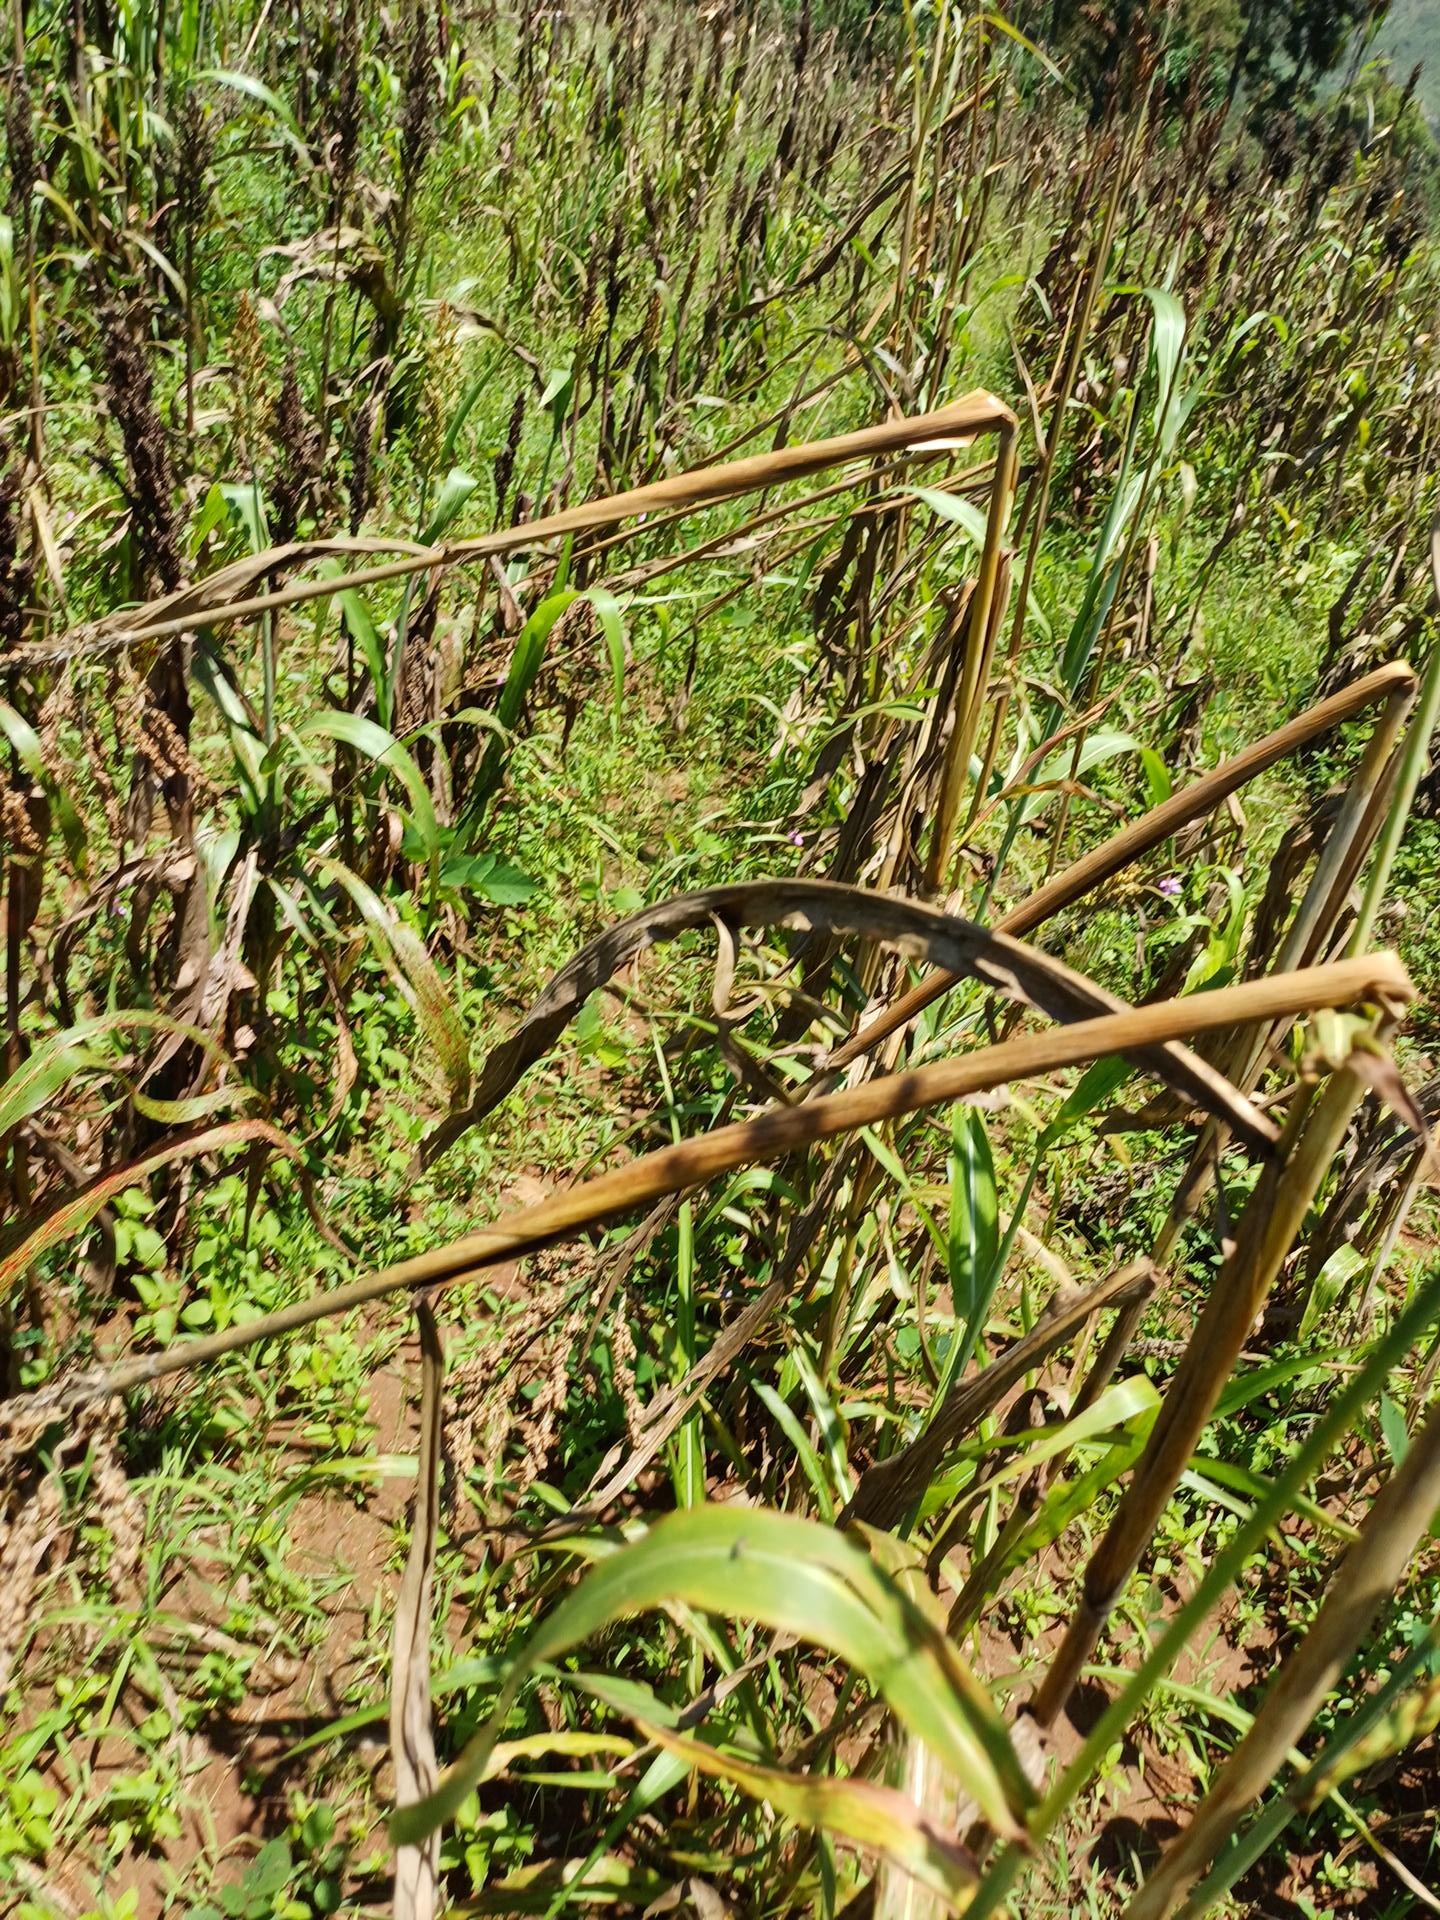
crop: sorghum
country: Kenya
